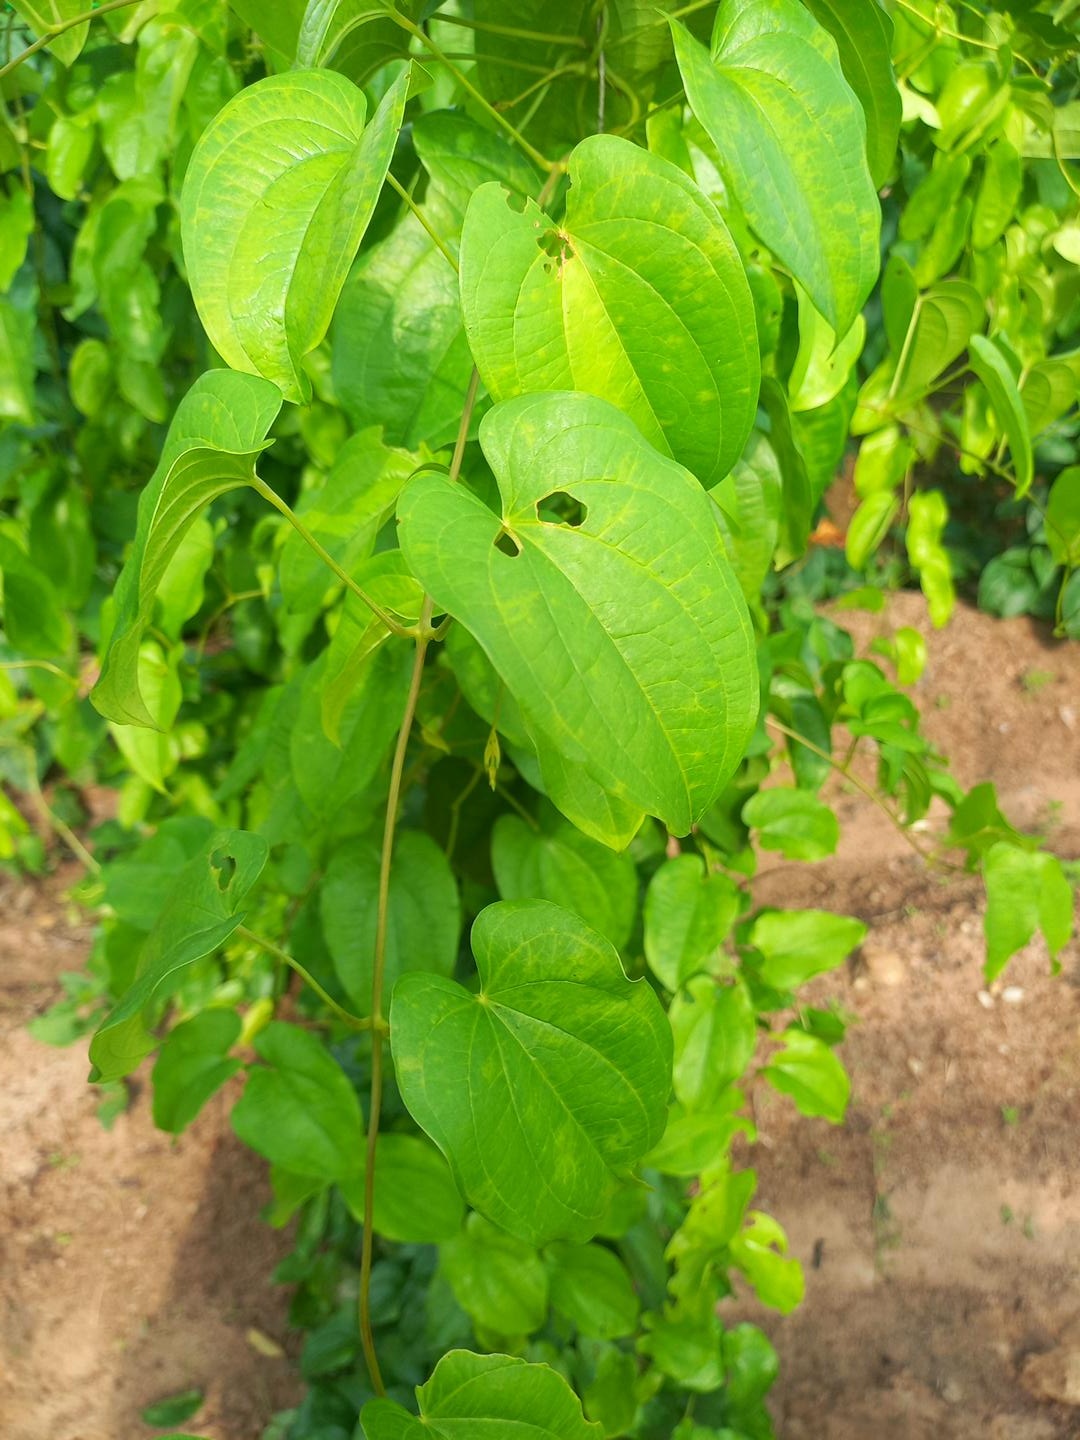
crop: yam
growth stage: vegetative
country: Nigeria
